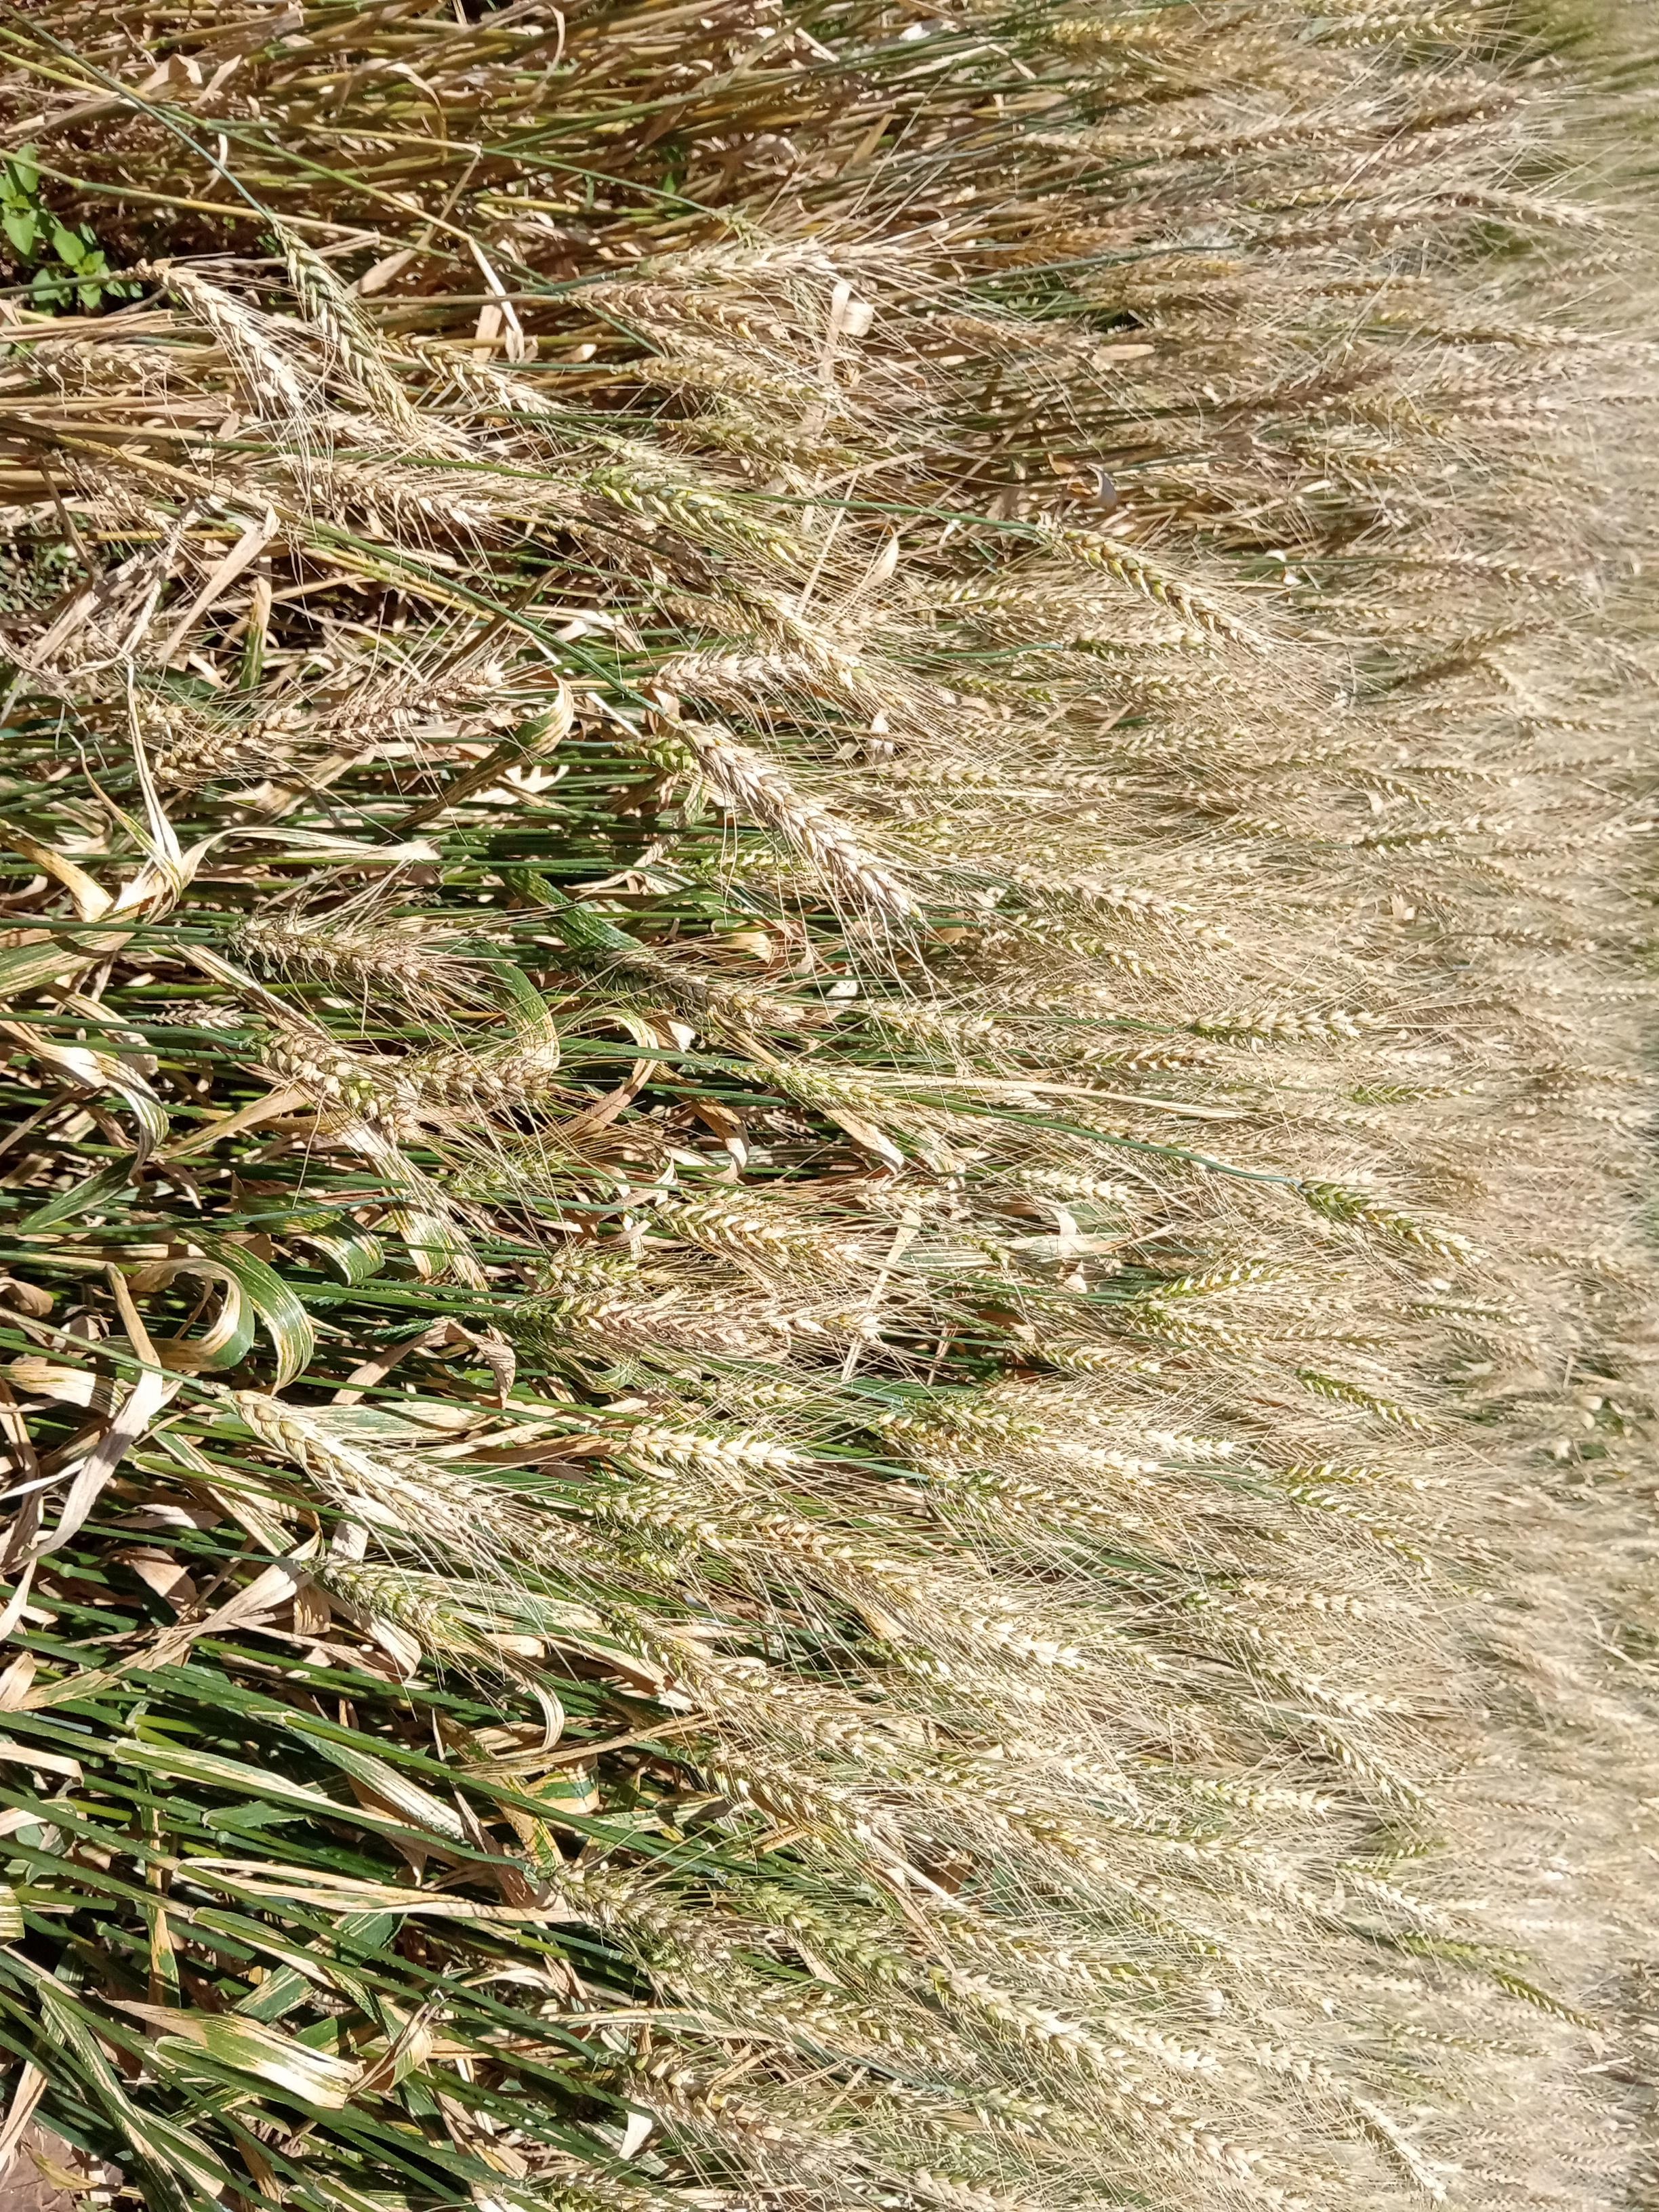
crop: wheat
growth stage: maturity
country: Kenya
